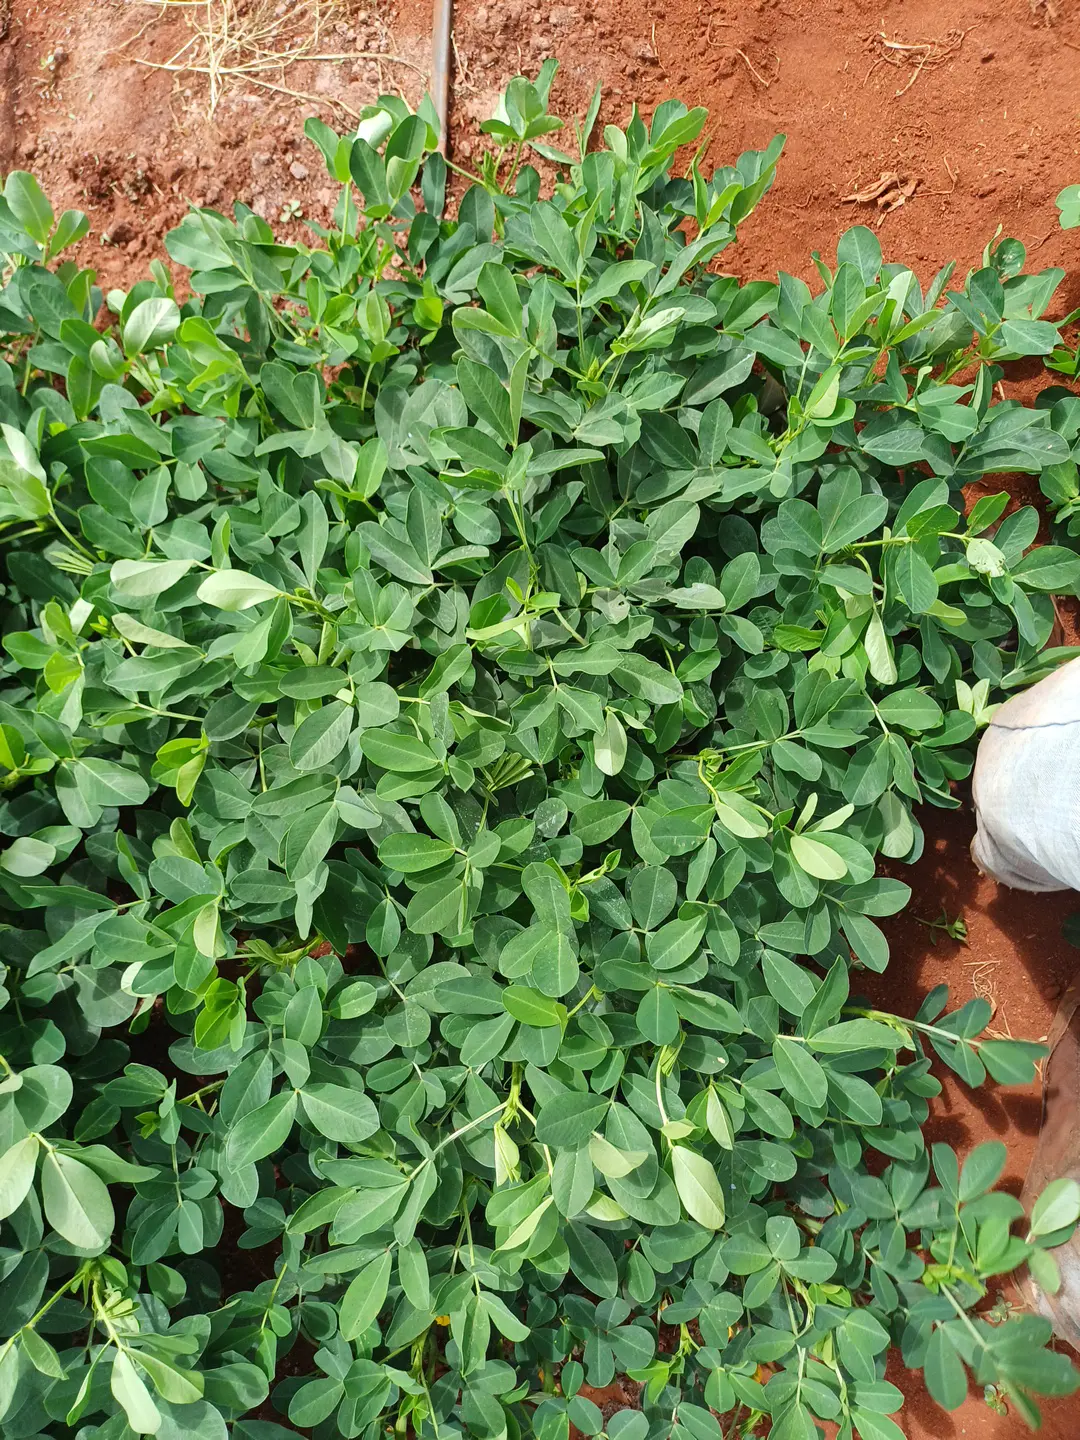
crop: groundnut
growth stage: flowering
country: Kenya
